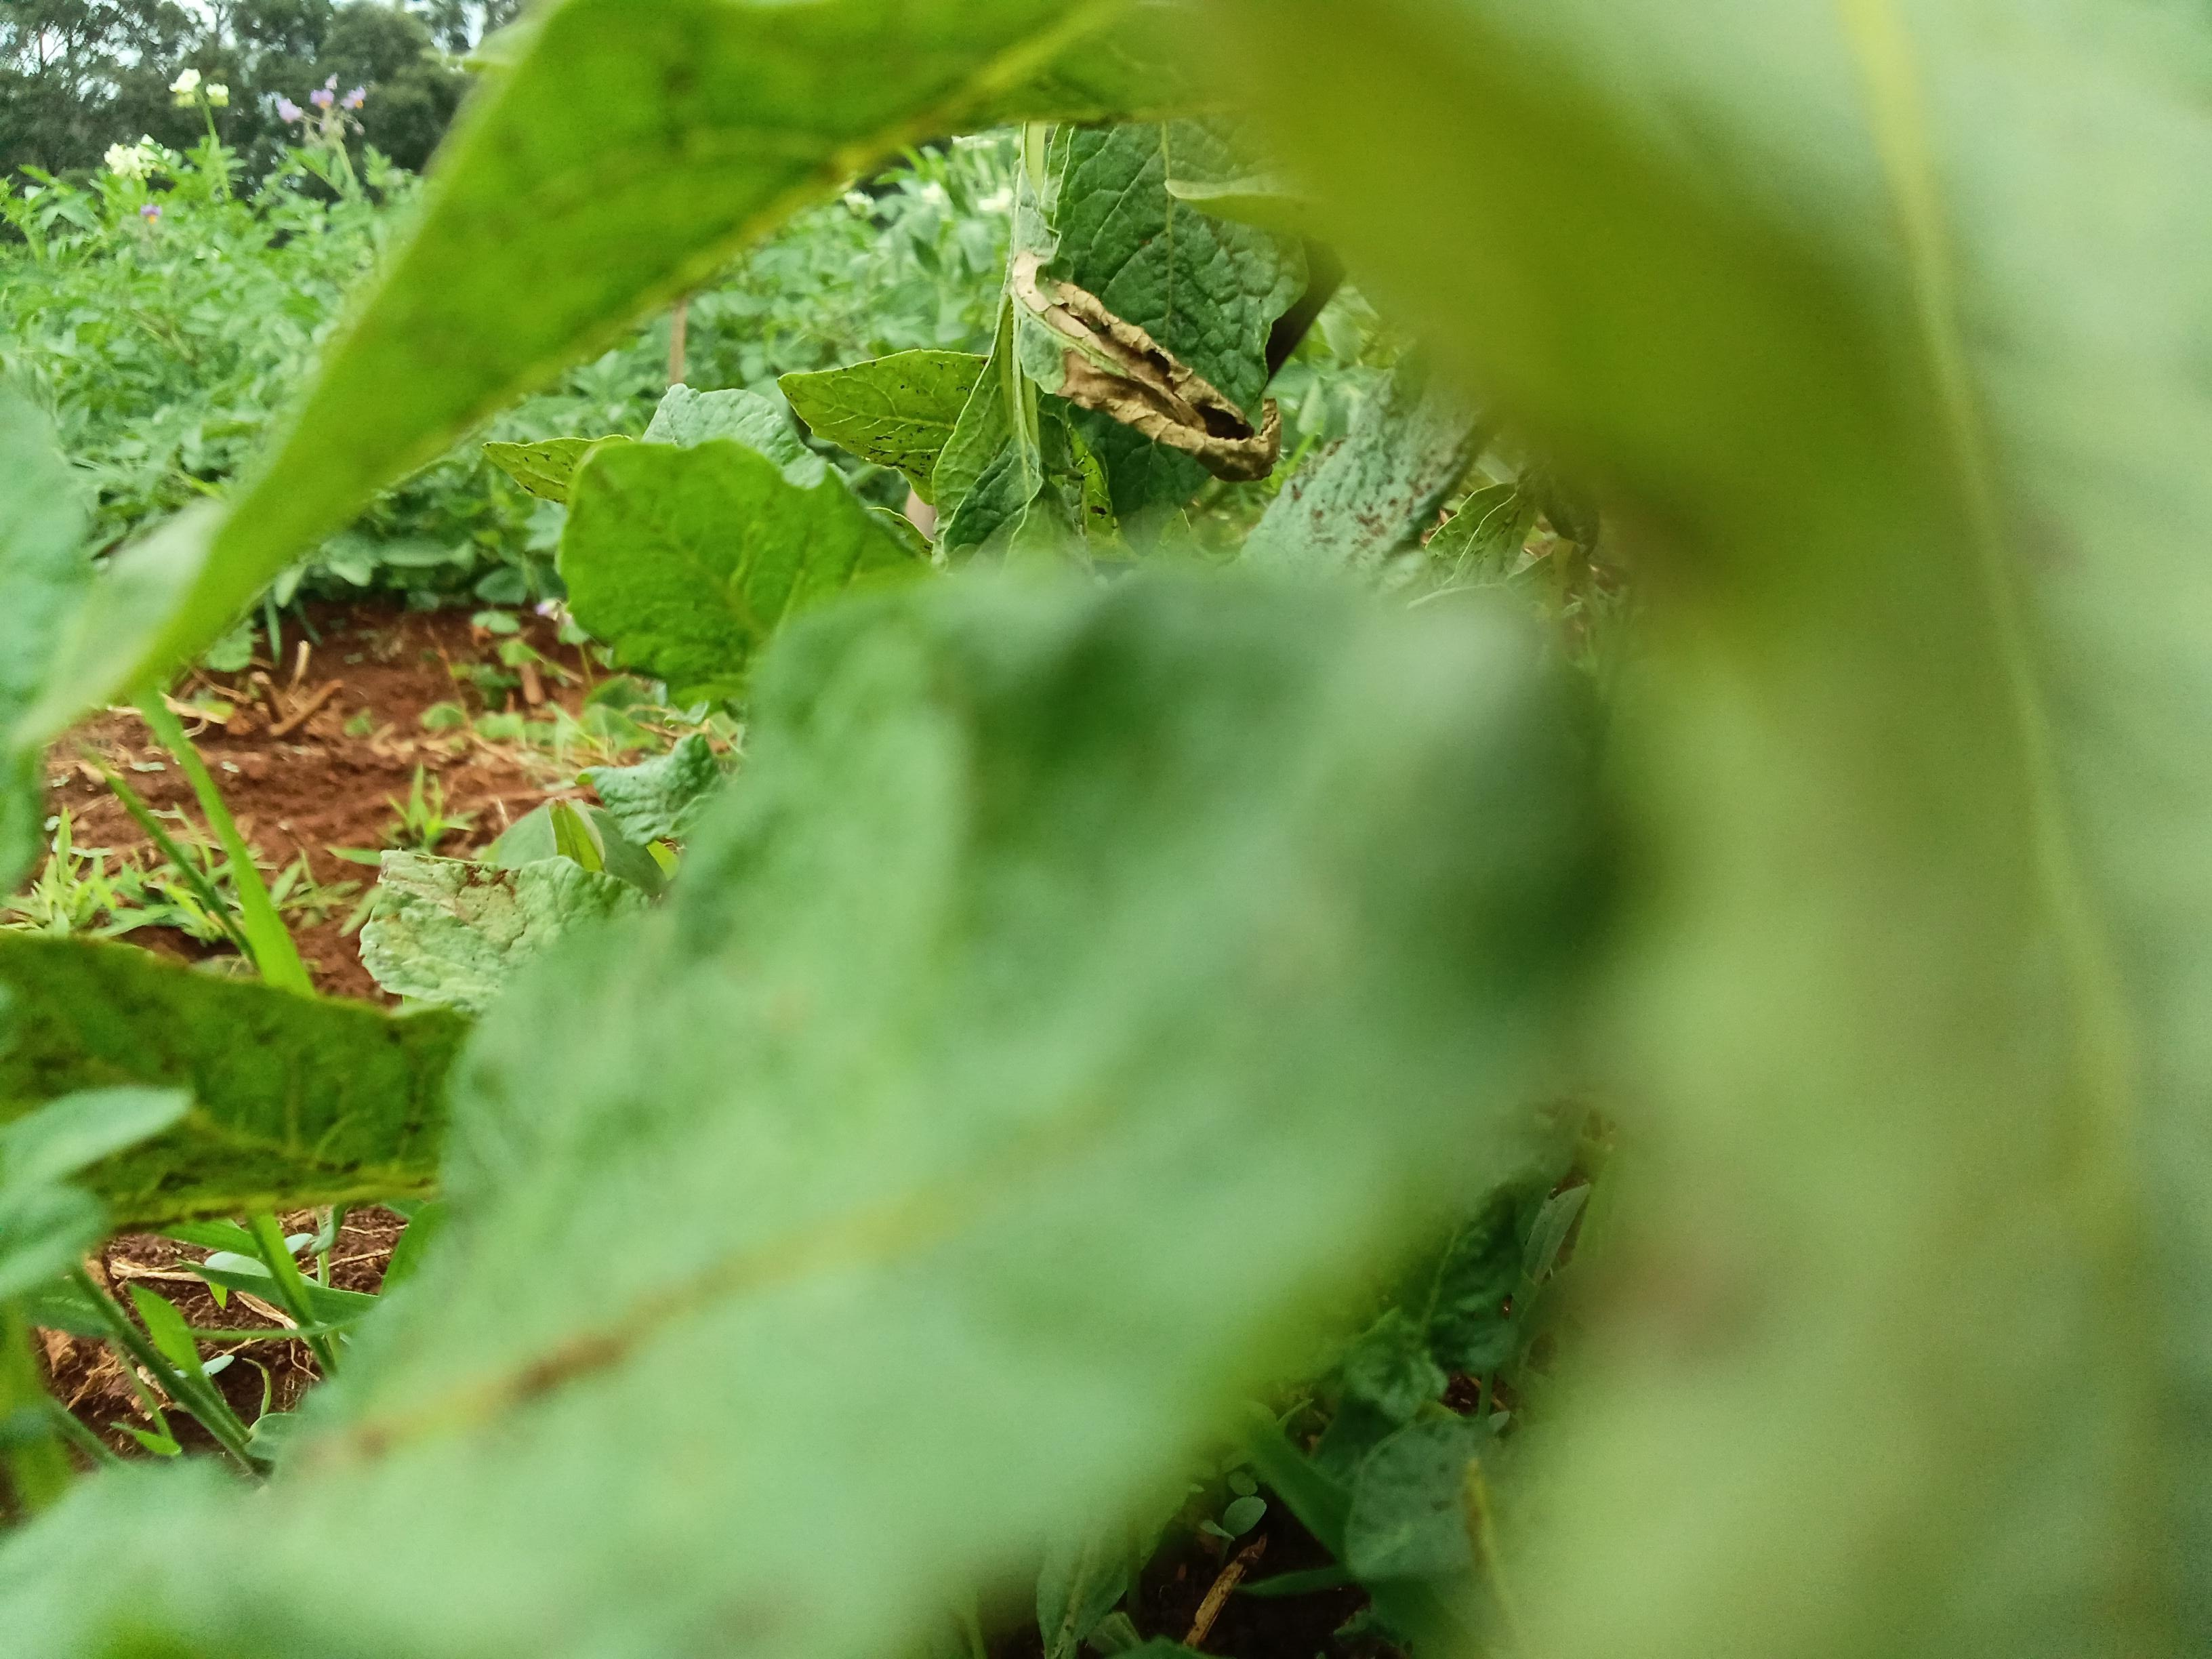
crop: potato
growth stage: flowering
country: Kenya
